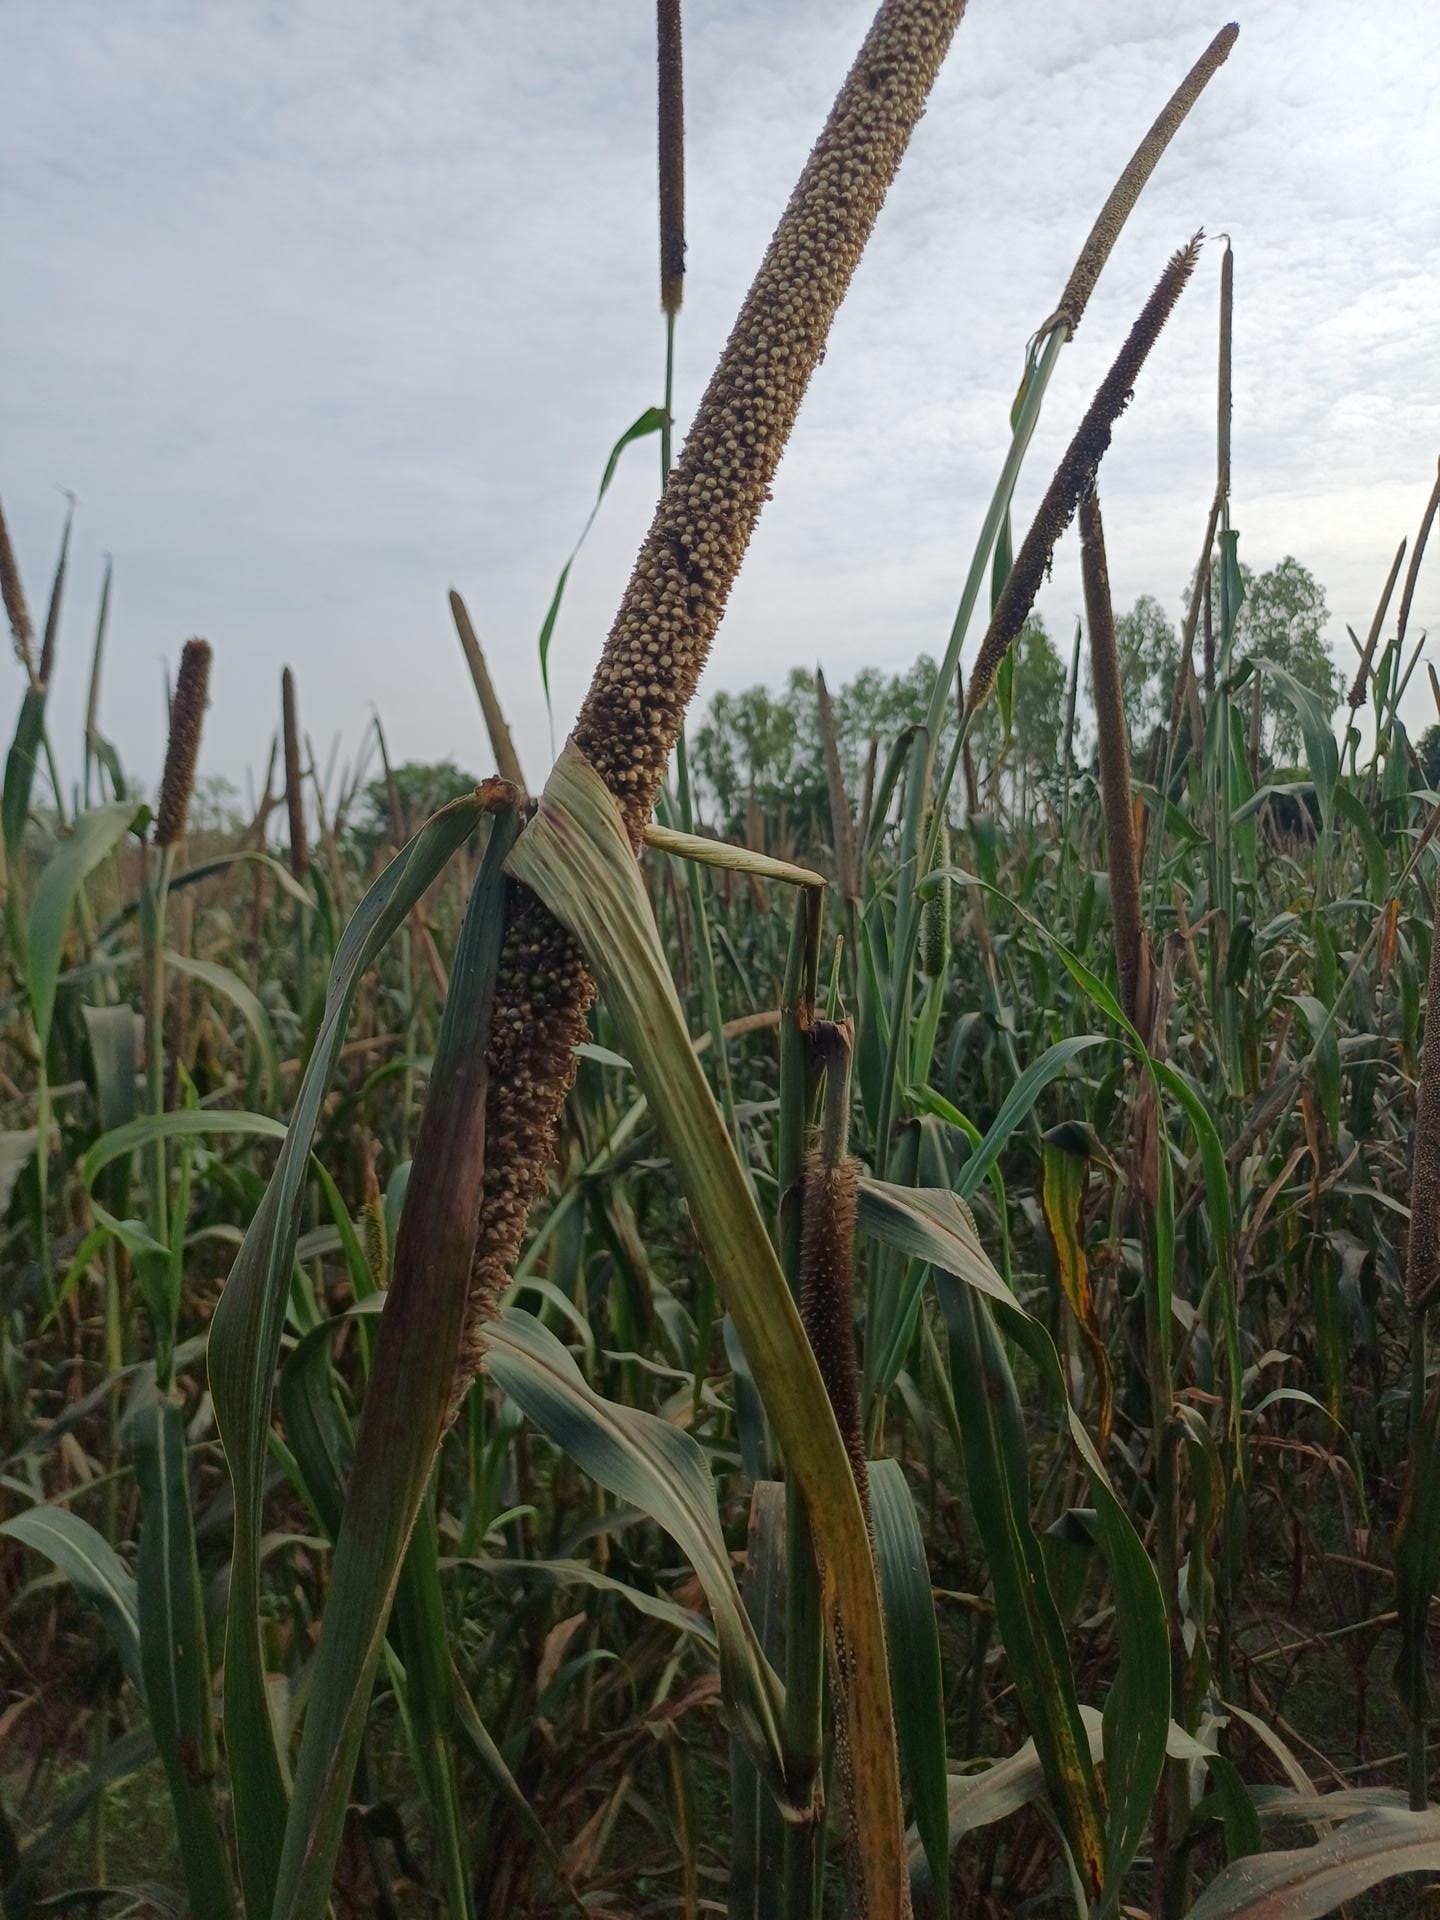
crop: pearl millet
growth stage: filling grain
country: Senegal
